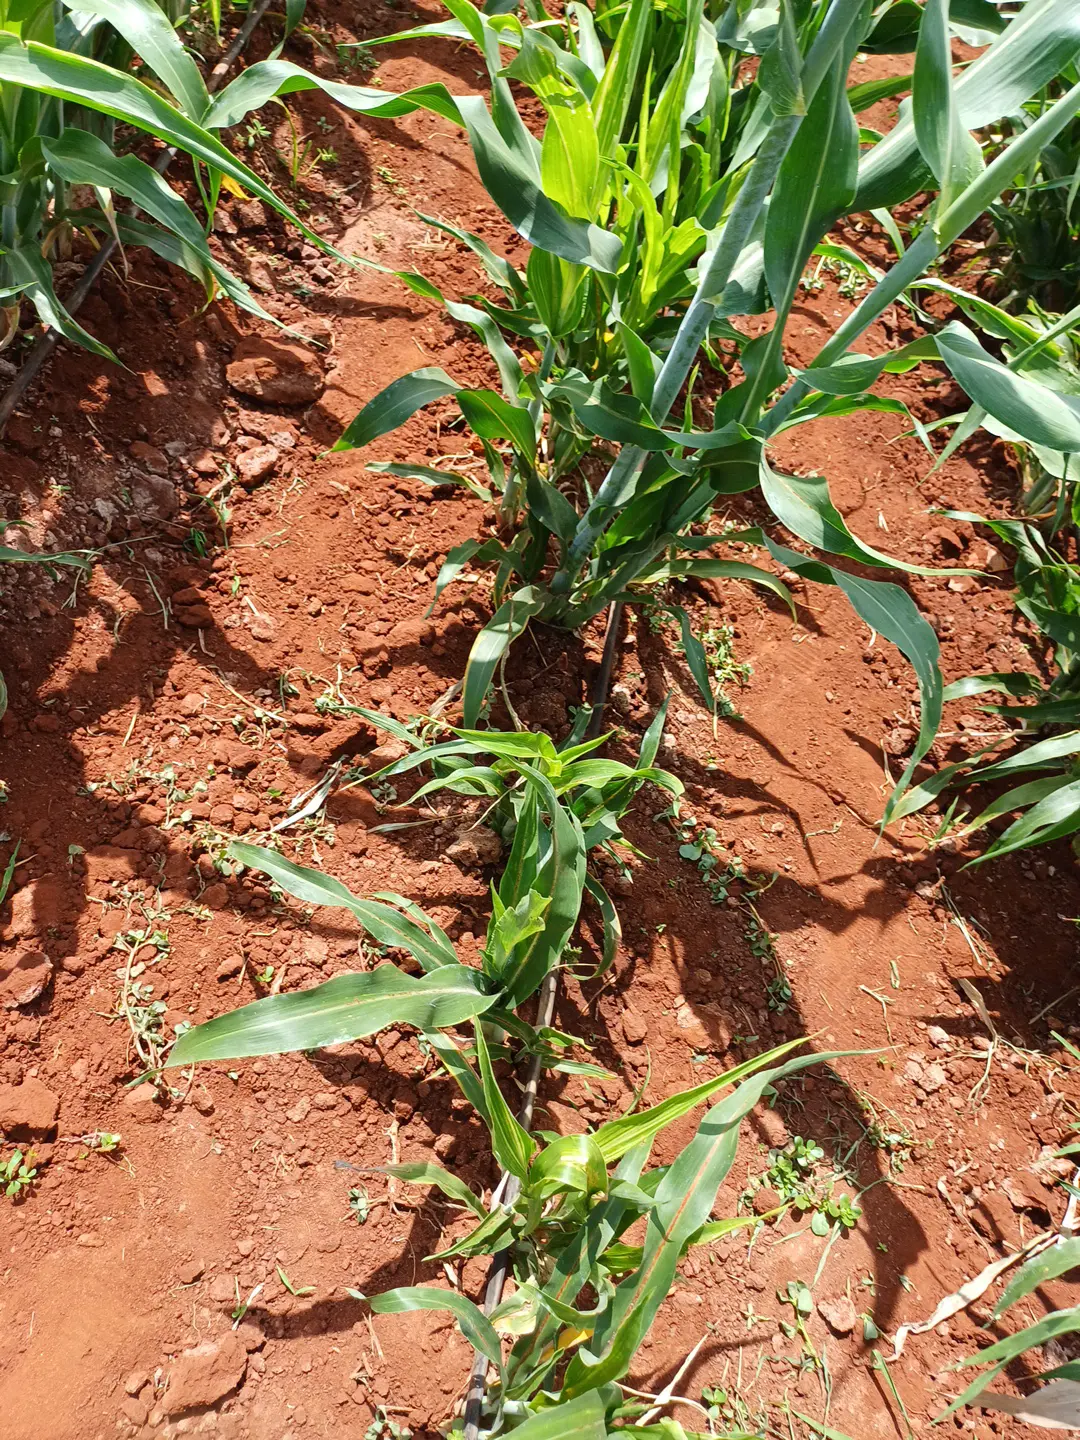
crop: sorghum
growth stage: heading tuber
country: Kenya
